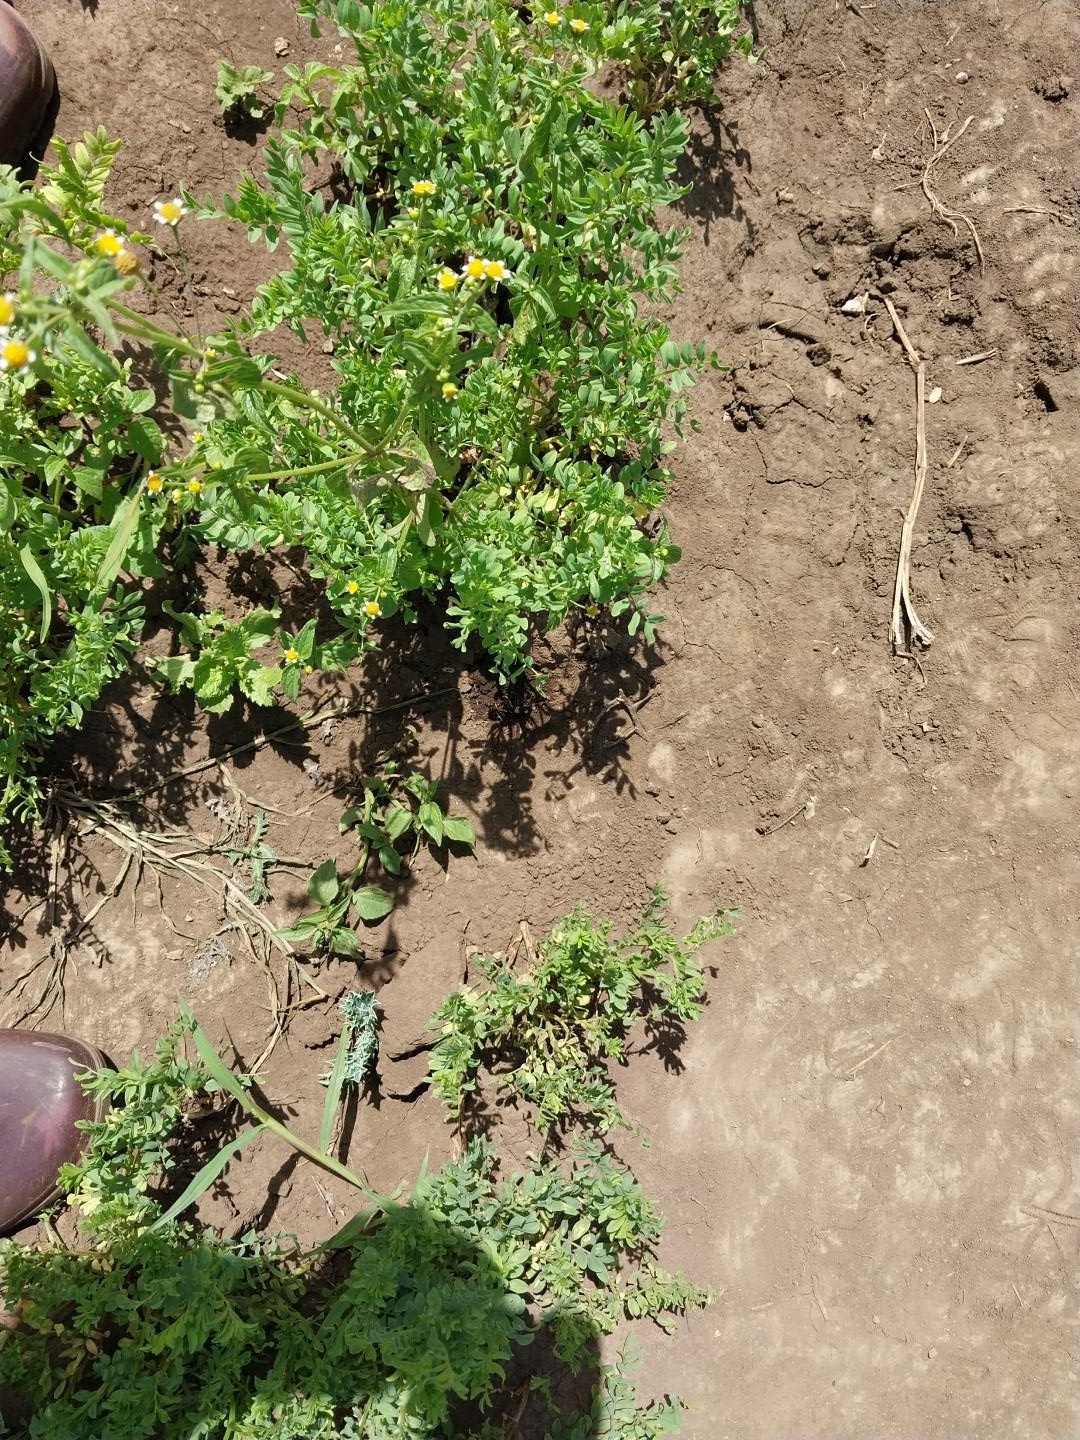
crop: lentil
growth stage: vegetative
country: Tanzania
